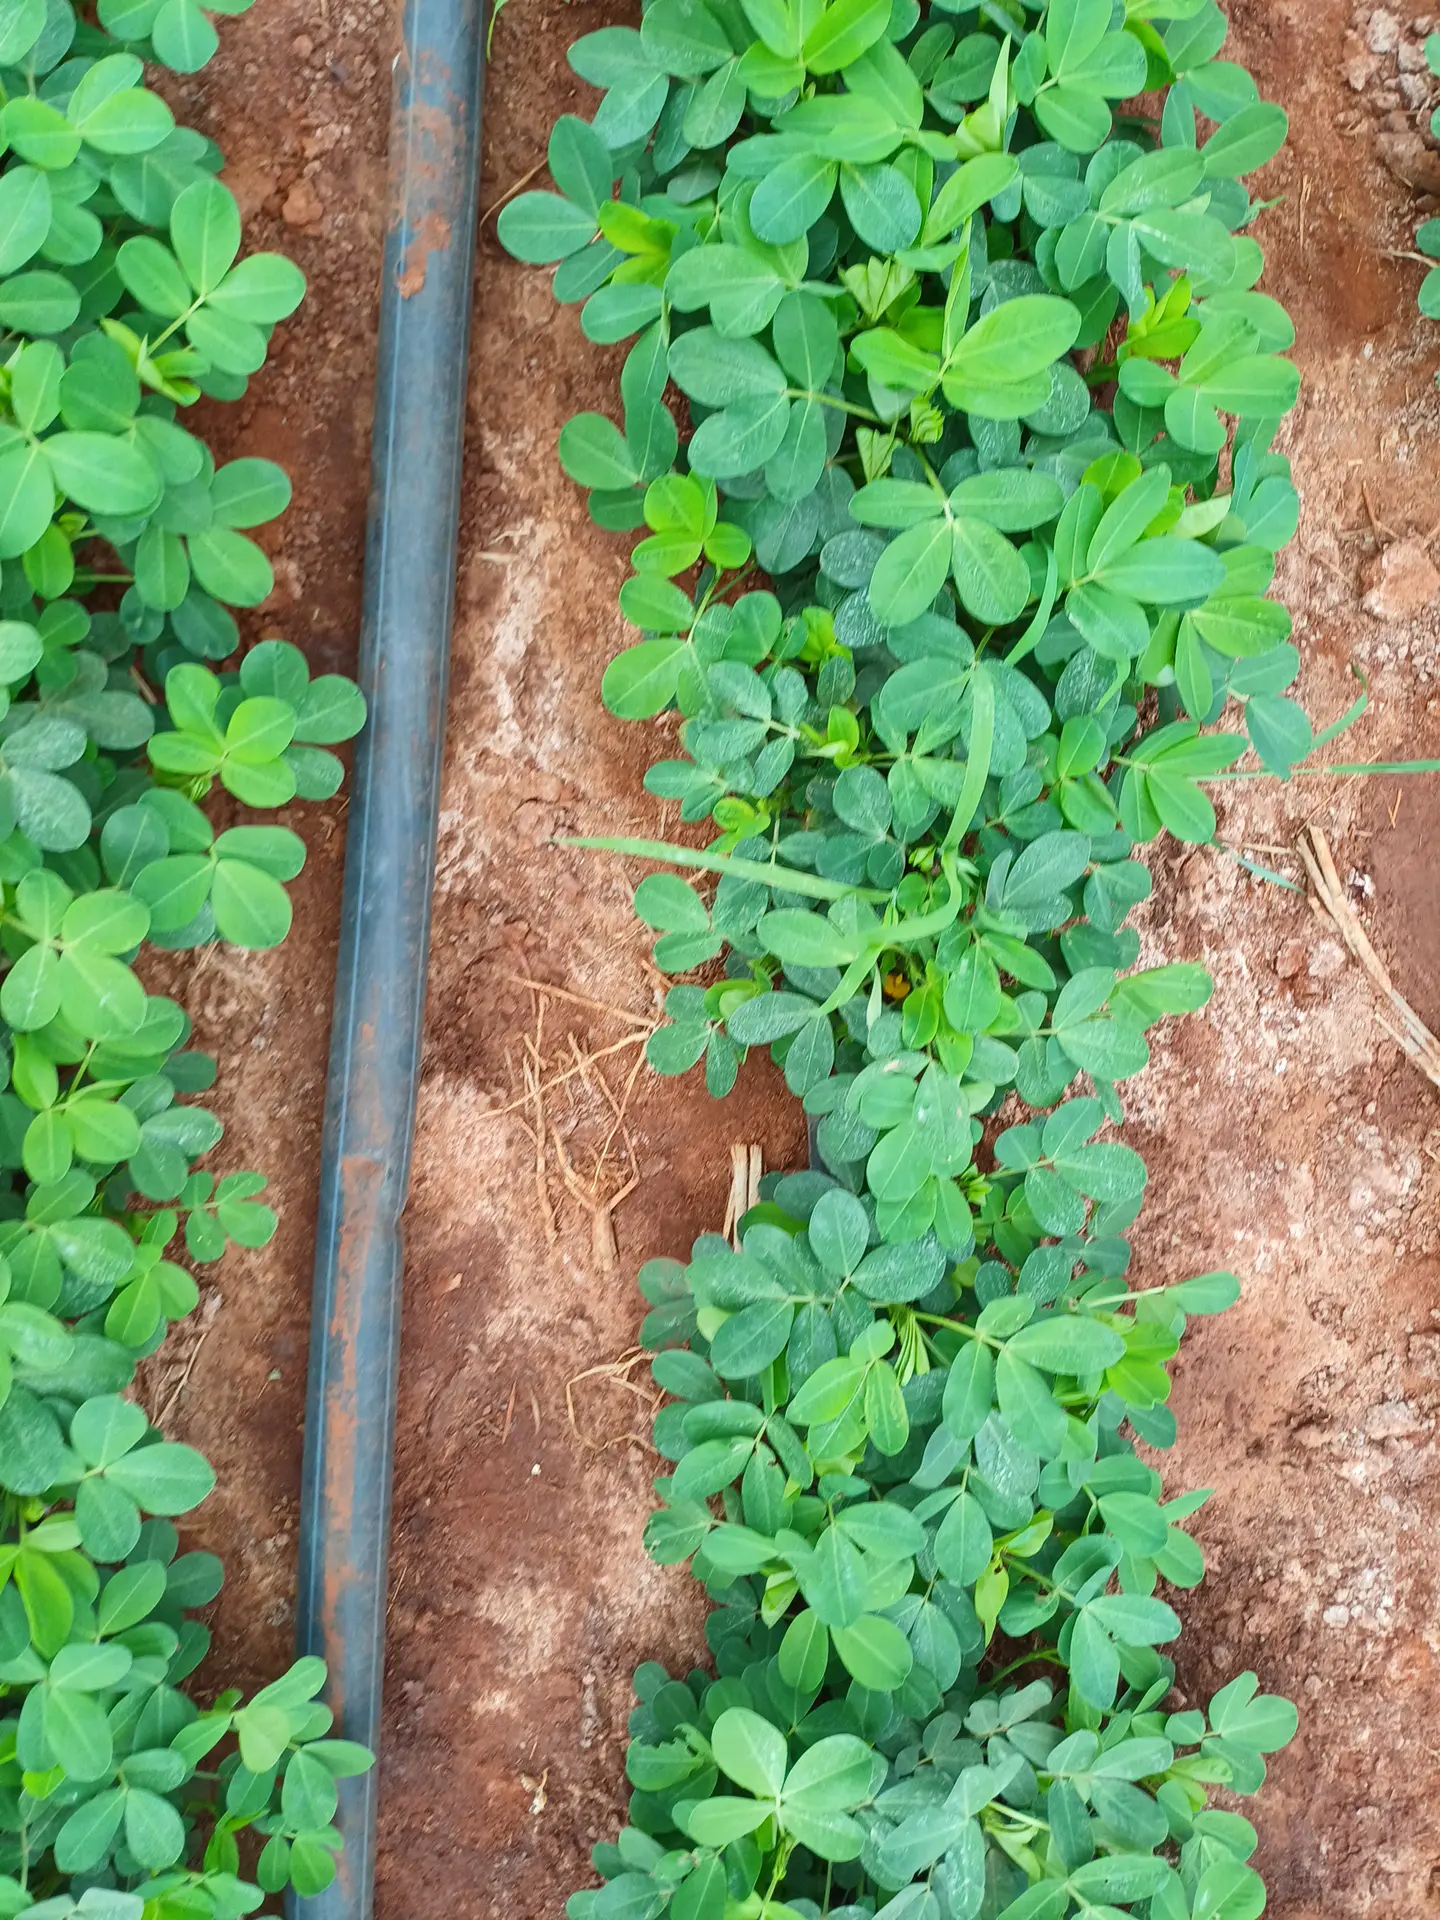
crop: groundnut
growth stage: vegetative
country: Kenya
